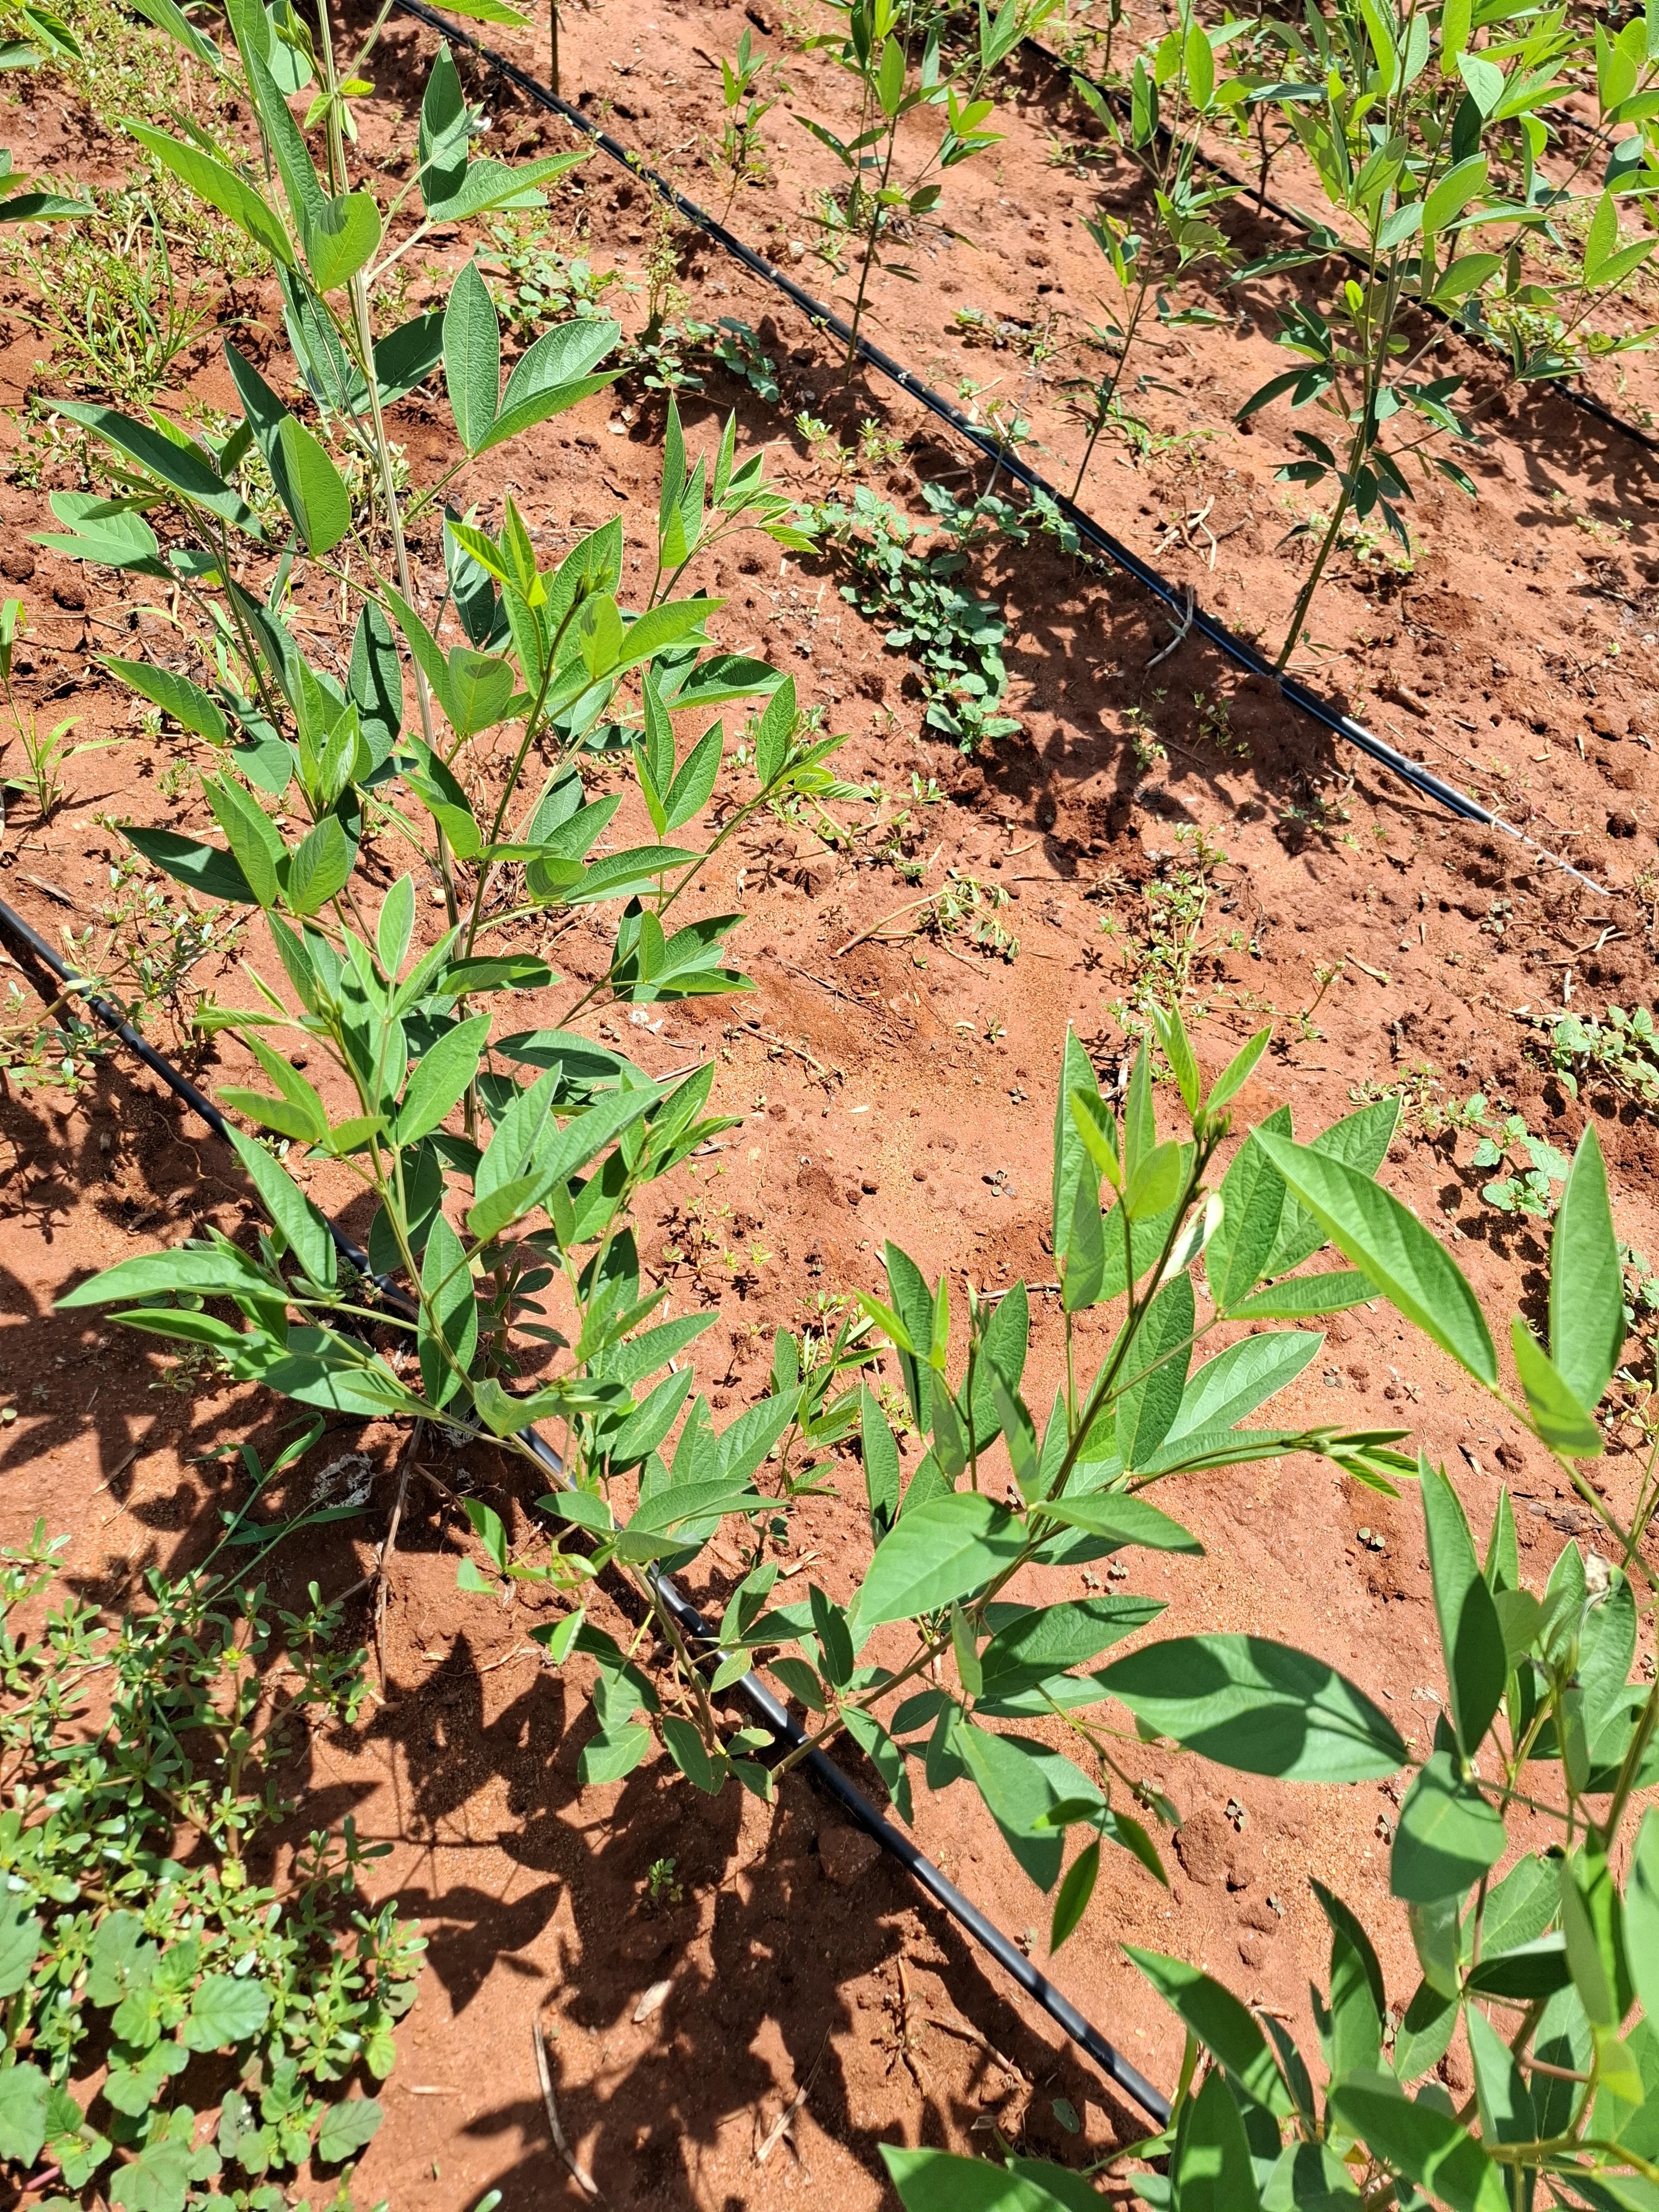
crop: pigeonpea
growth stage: flowering
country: Kenya
